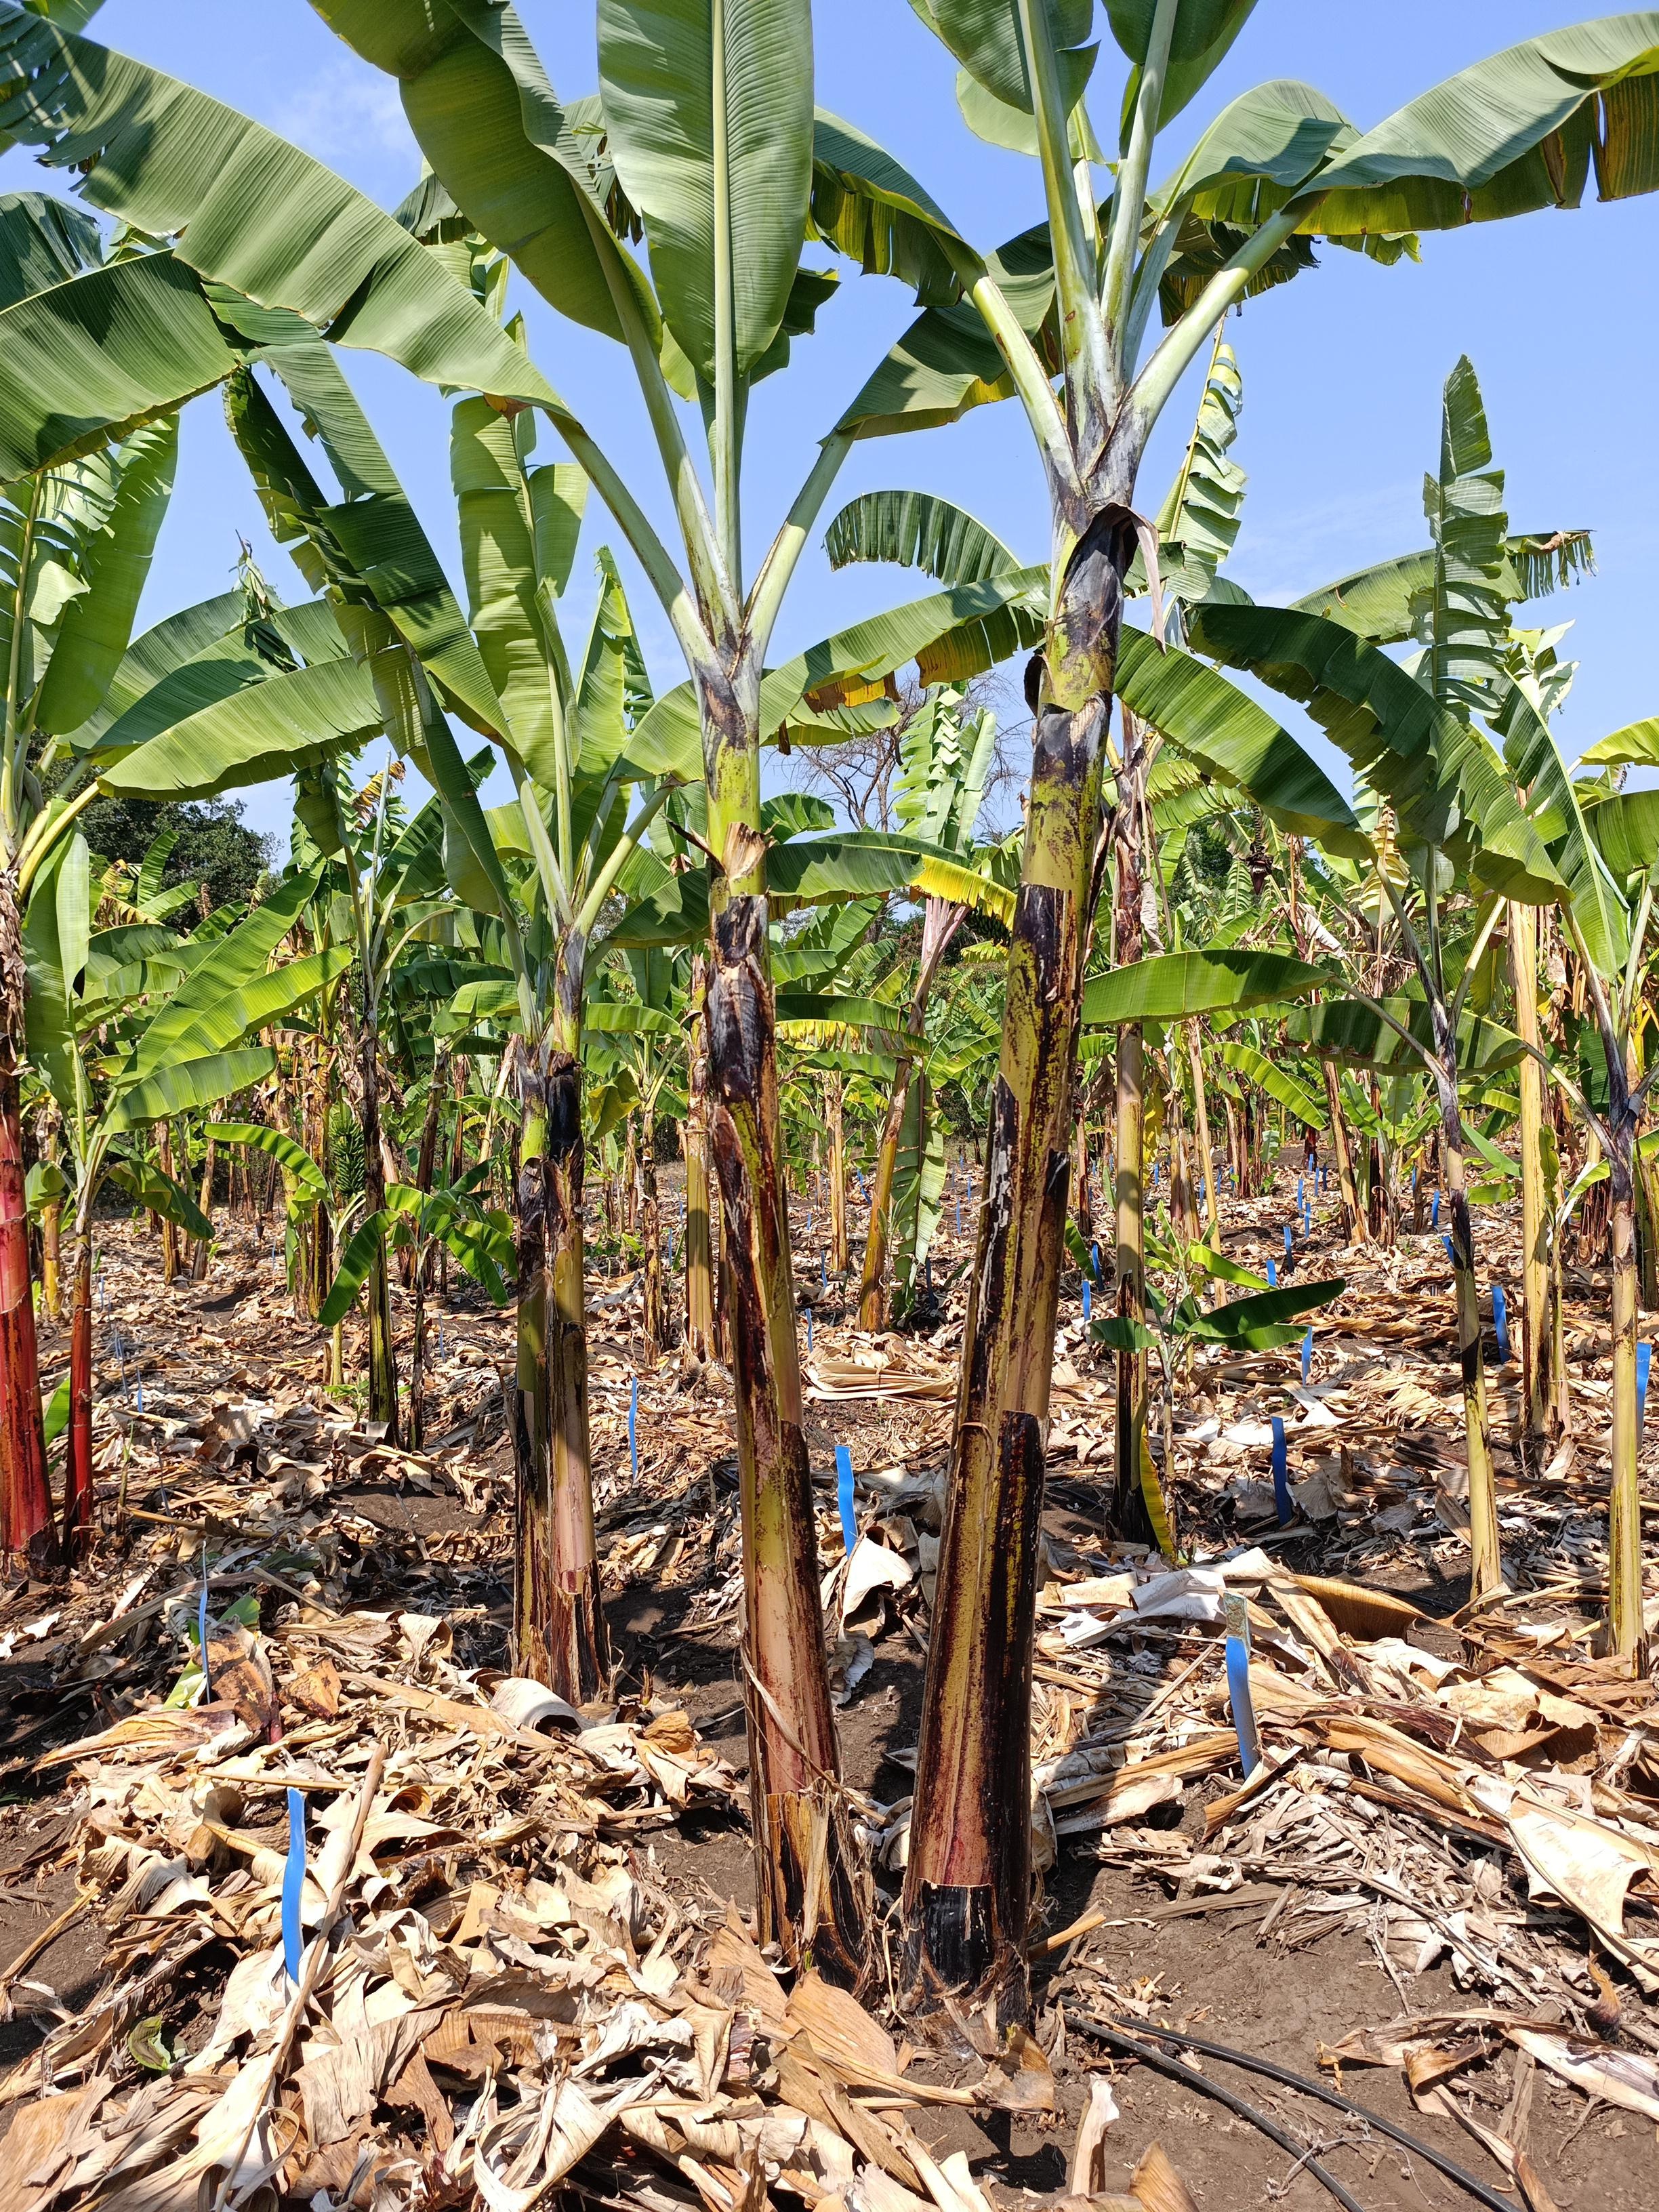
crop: banana
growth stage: vegetative
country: Tanzania
